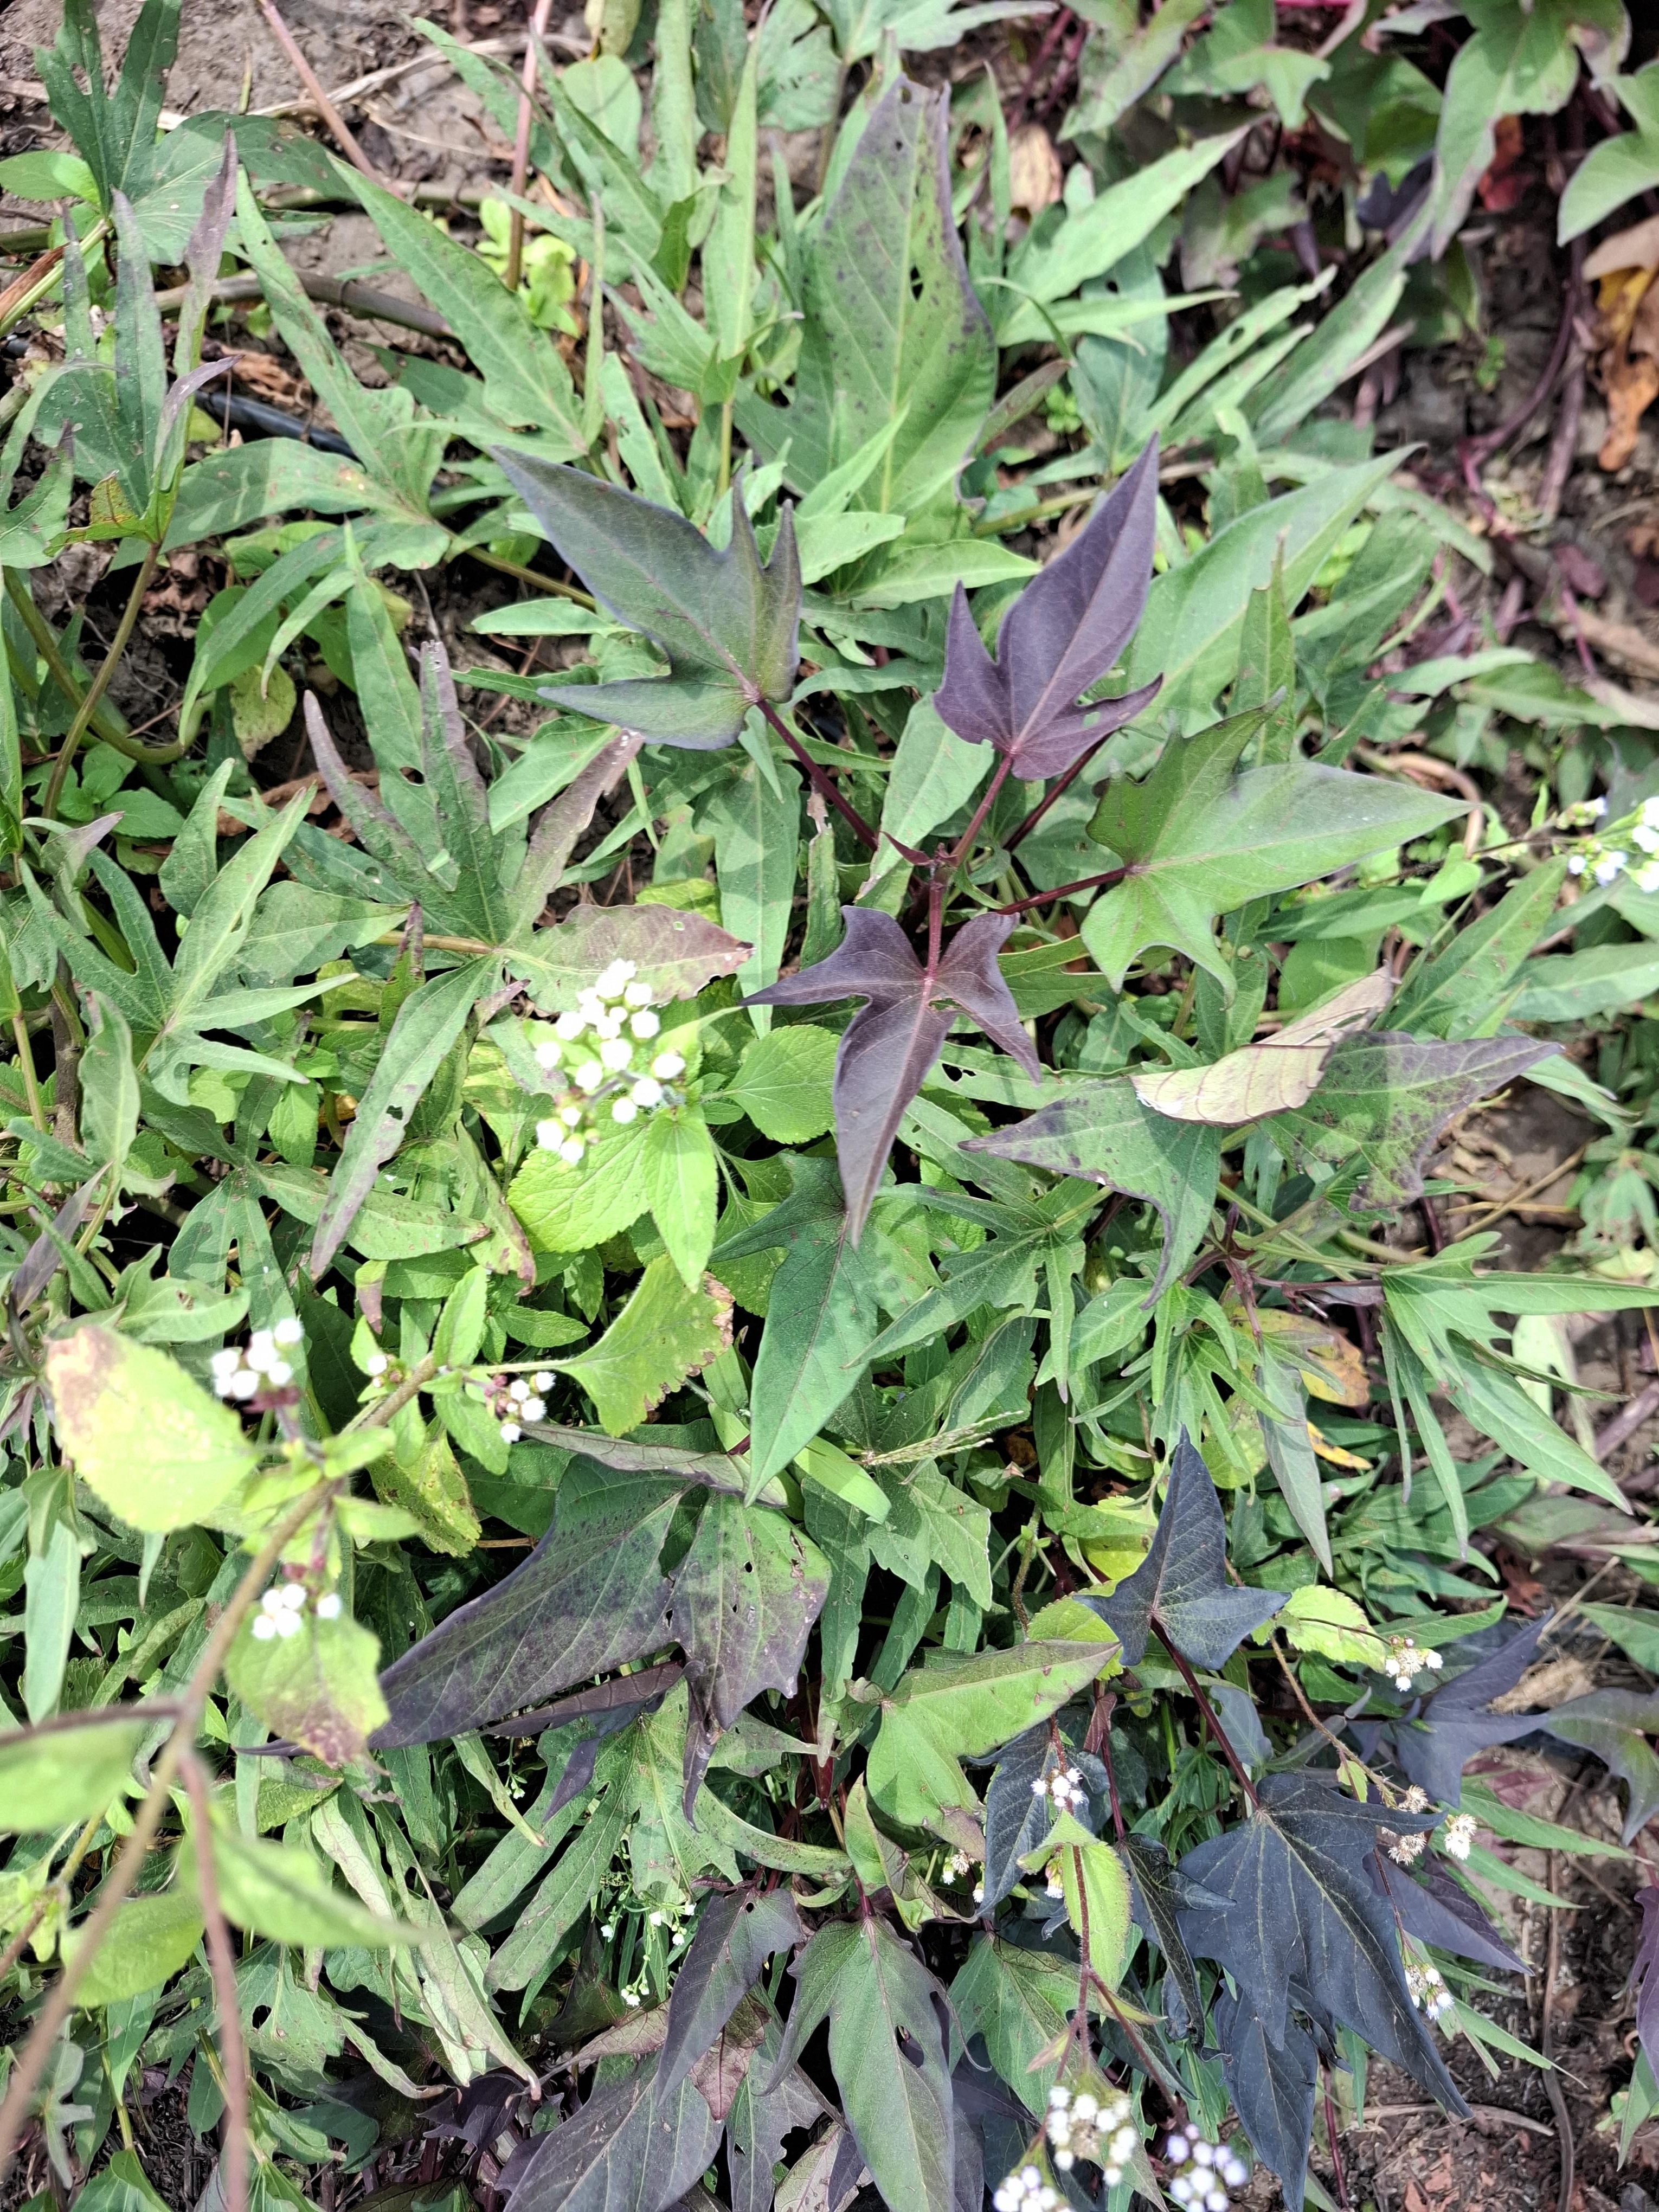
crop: sweet potato
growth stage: flowering
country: Tanzania
